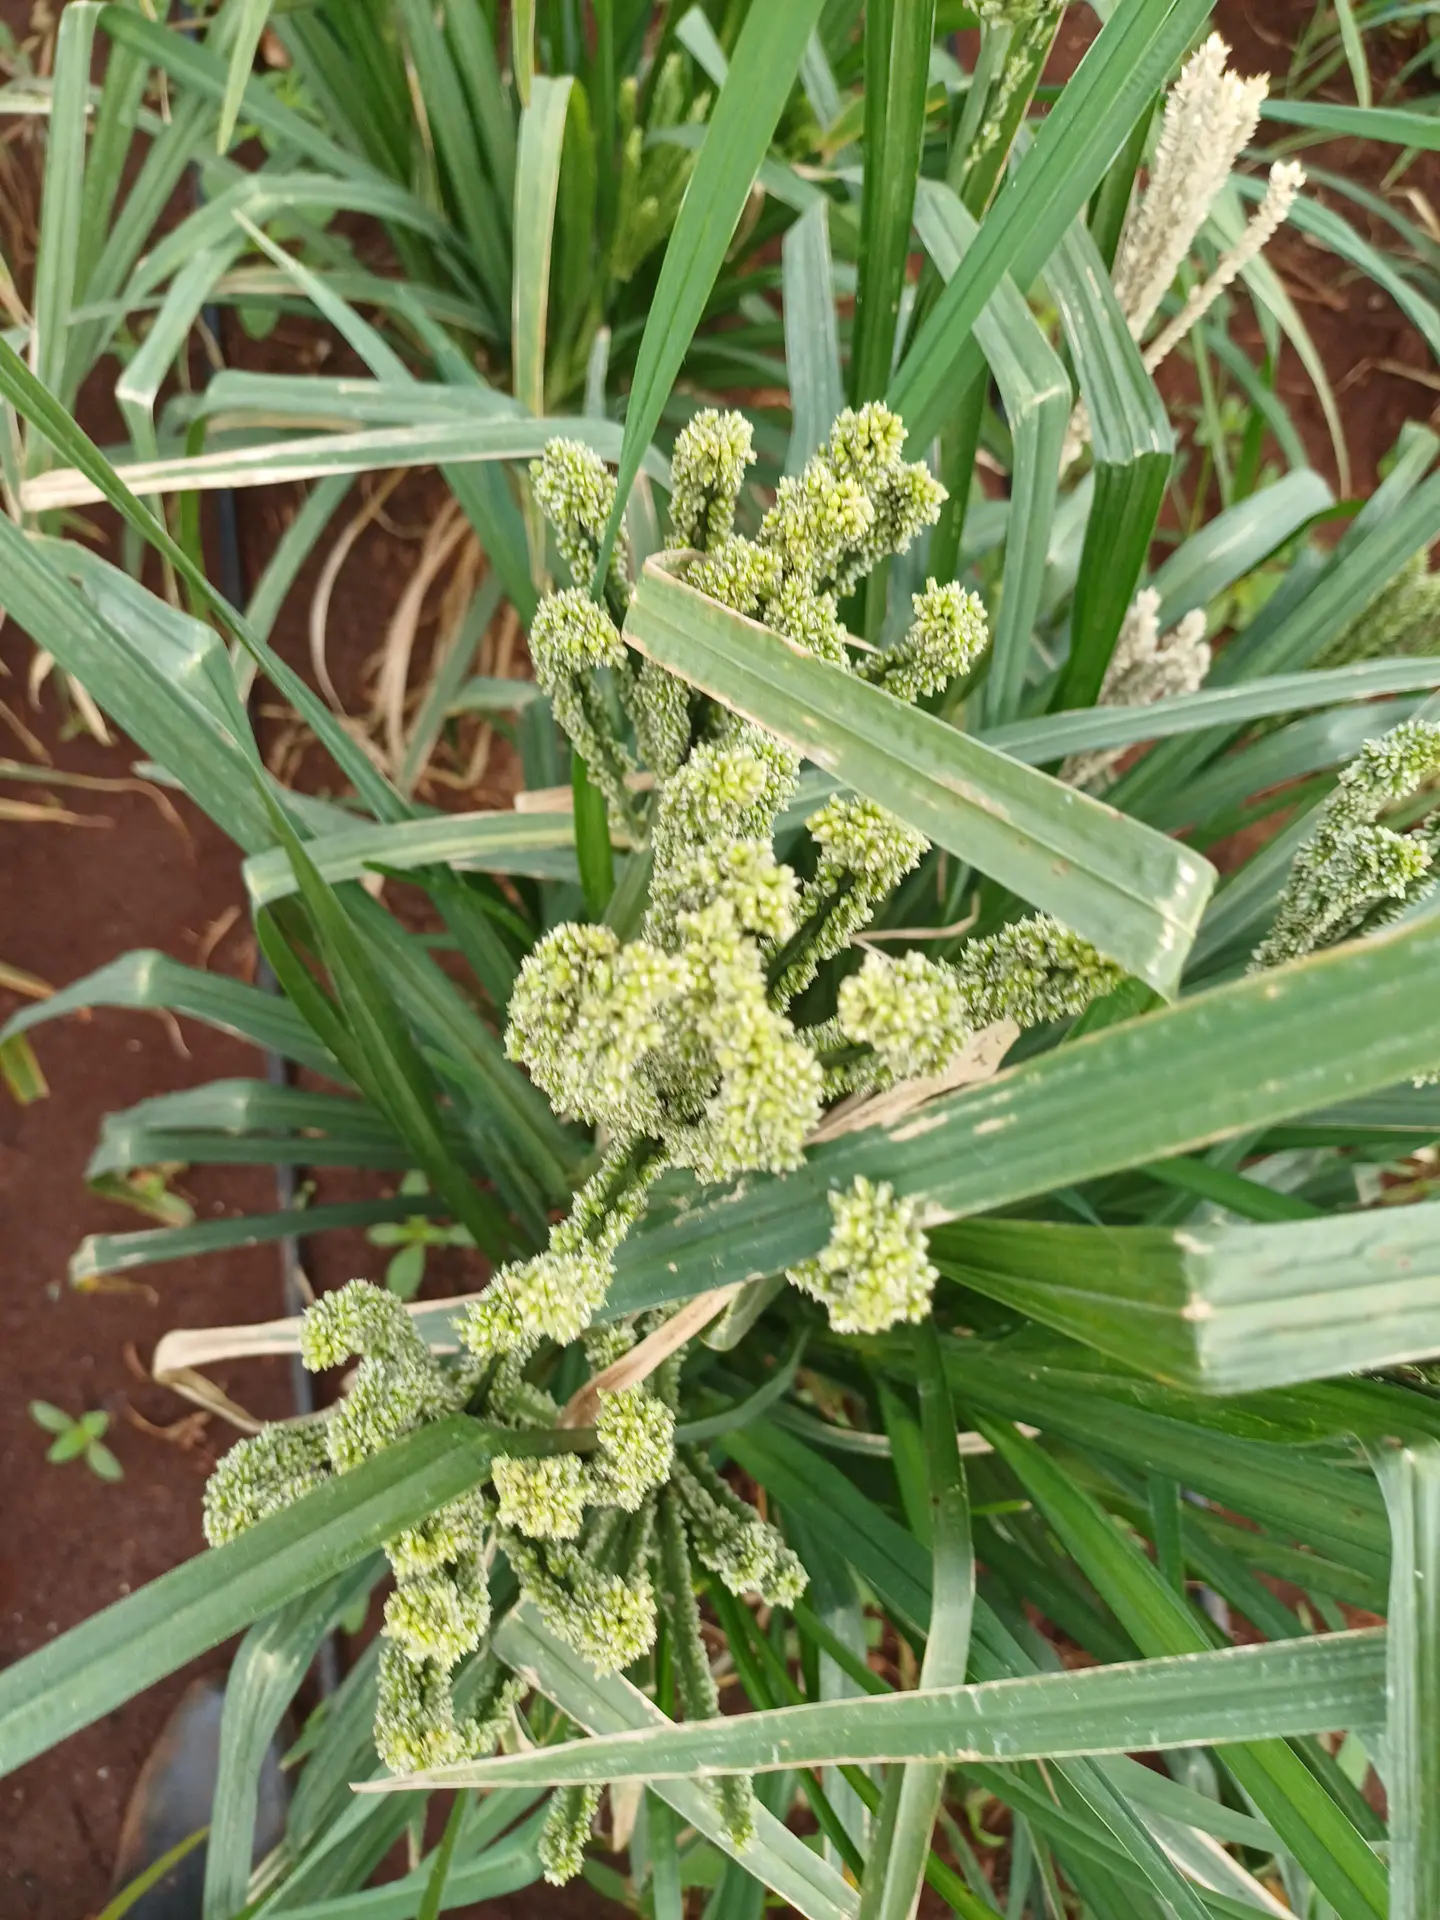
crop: finger millet
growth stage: filling grain
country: Kenya
